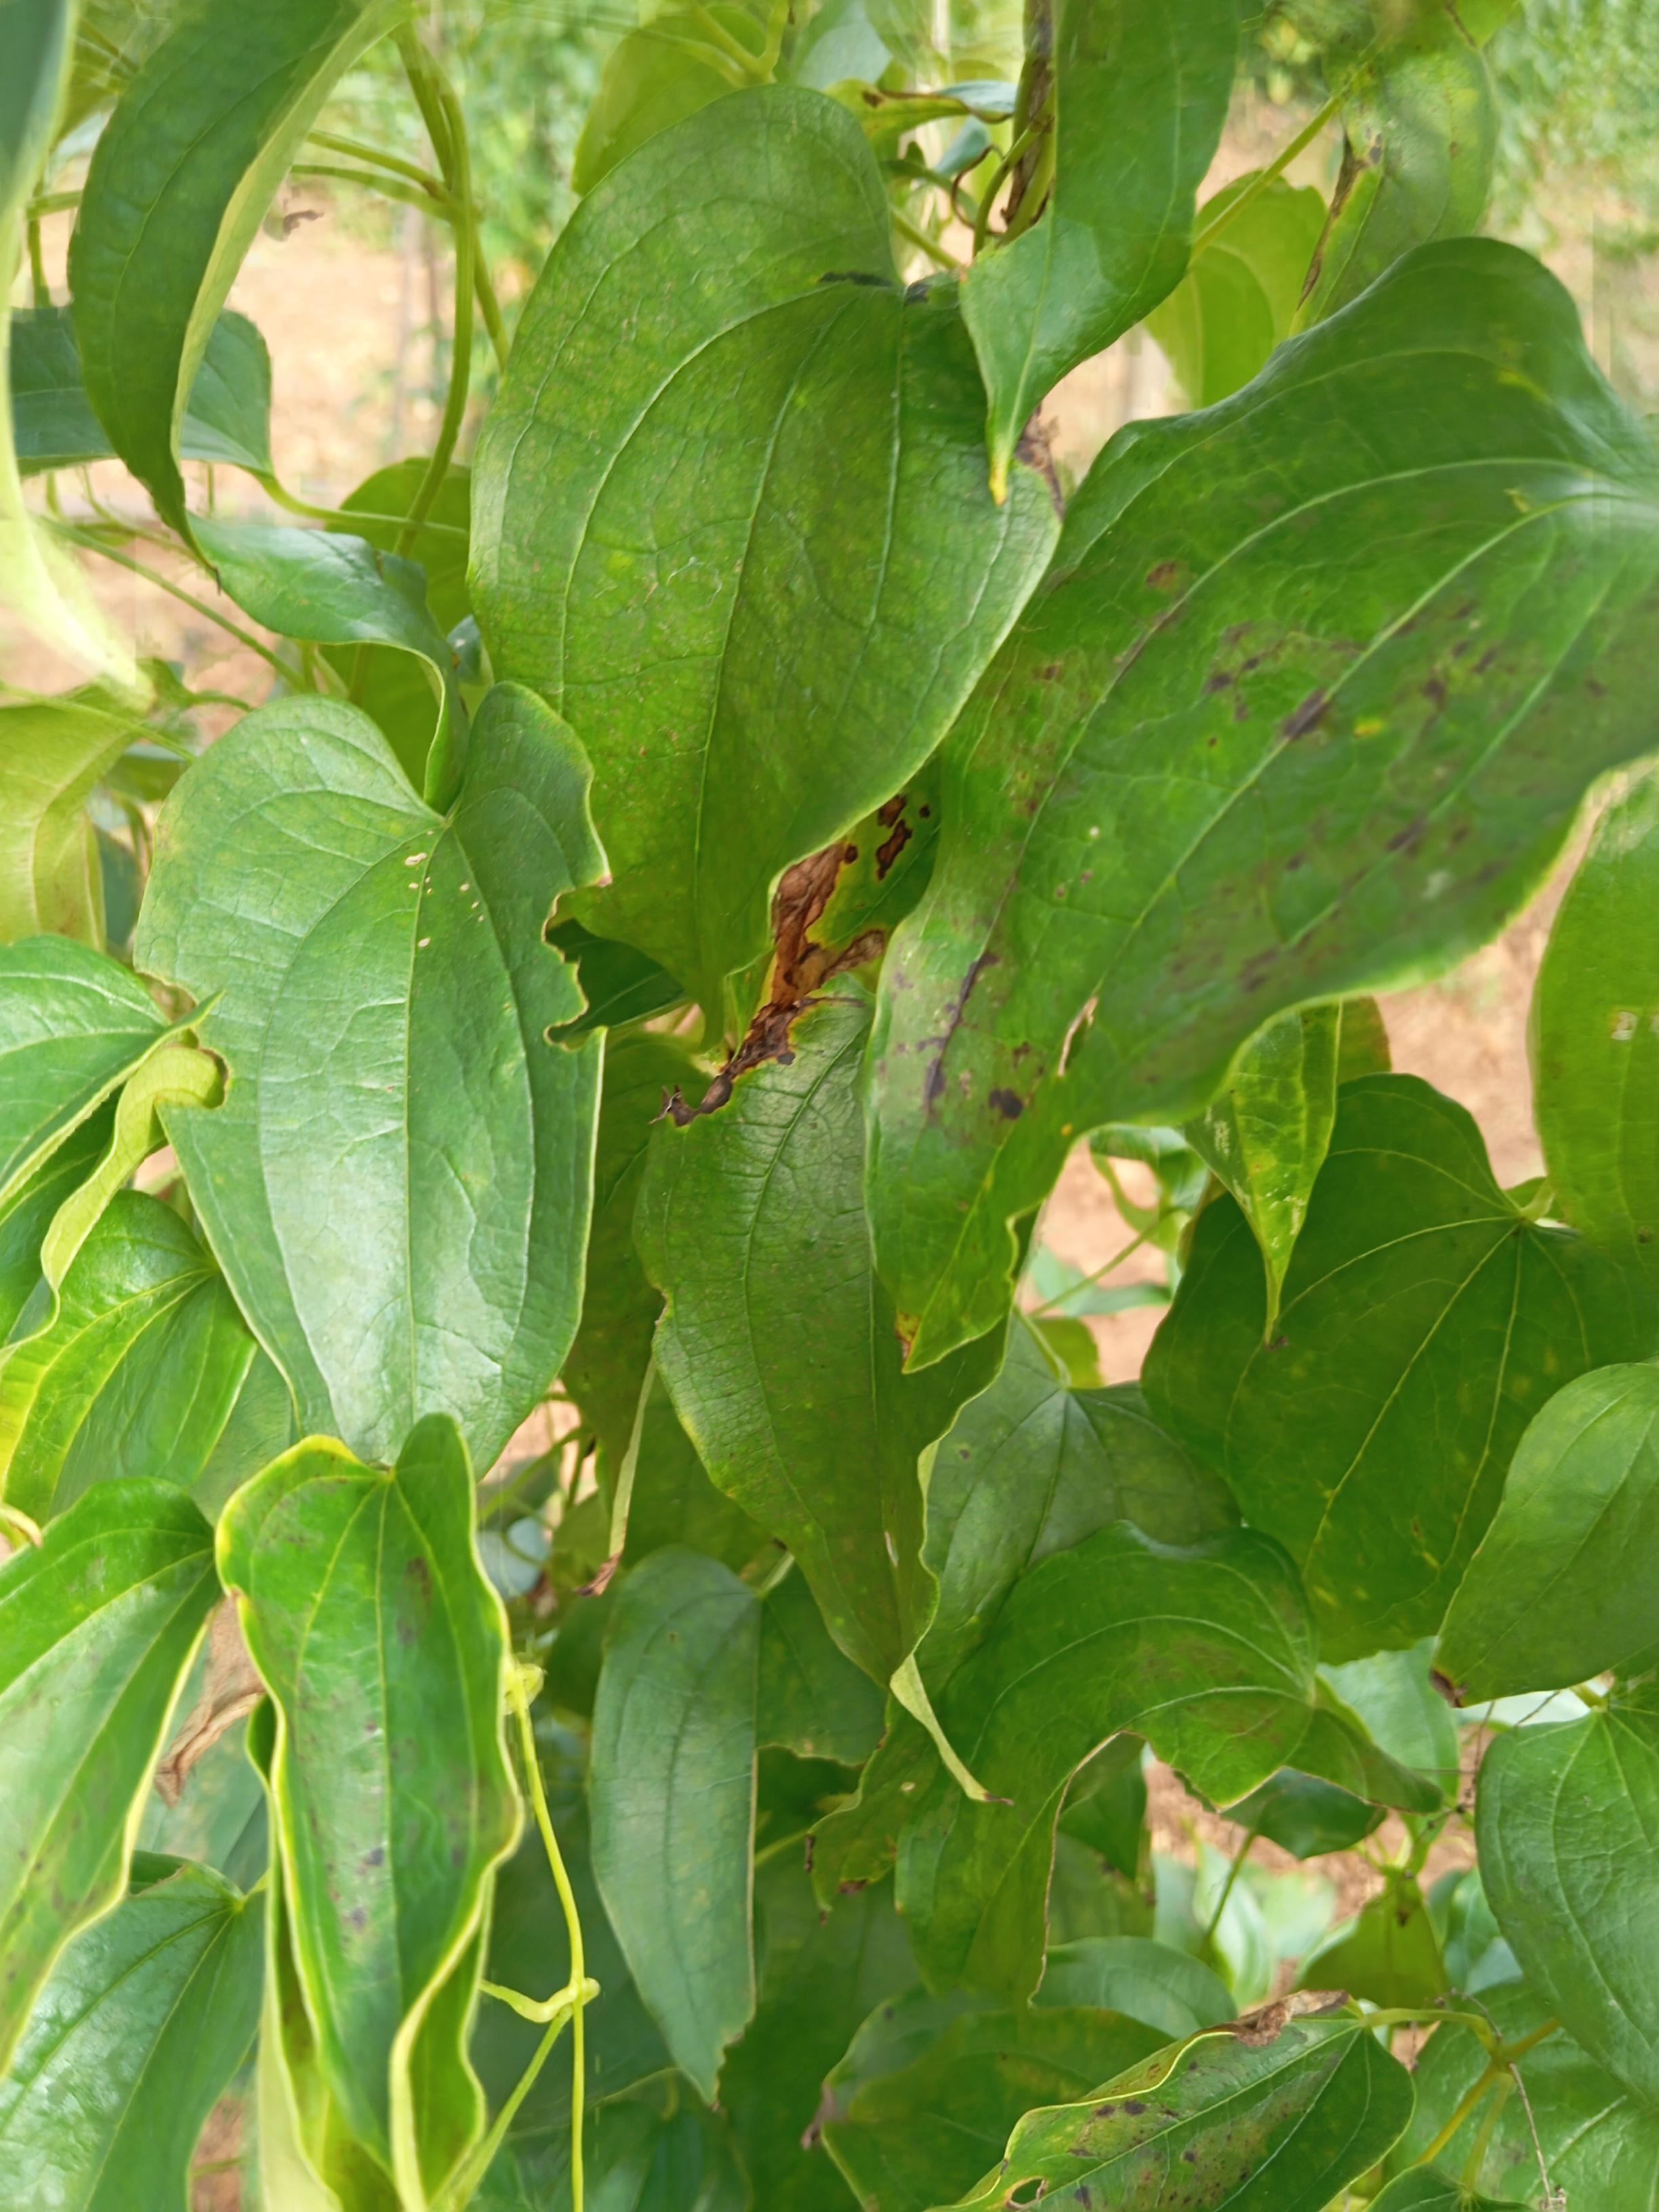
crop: yam
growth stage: maturity
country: Nigeria
